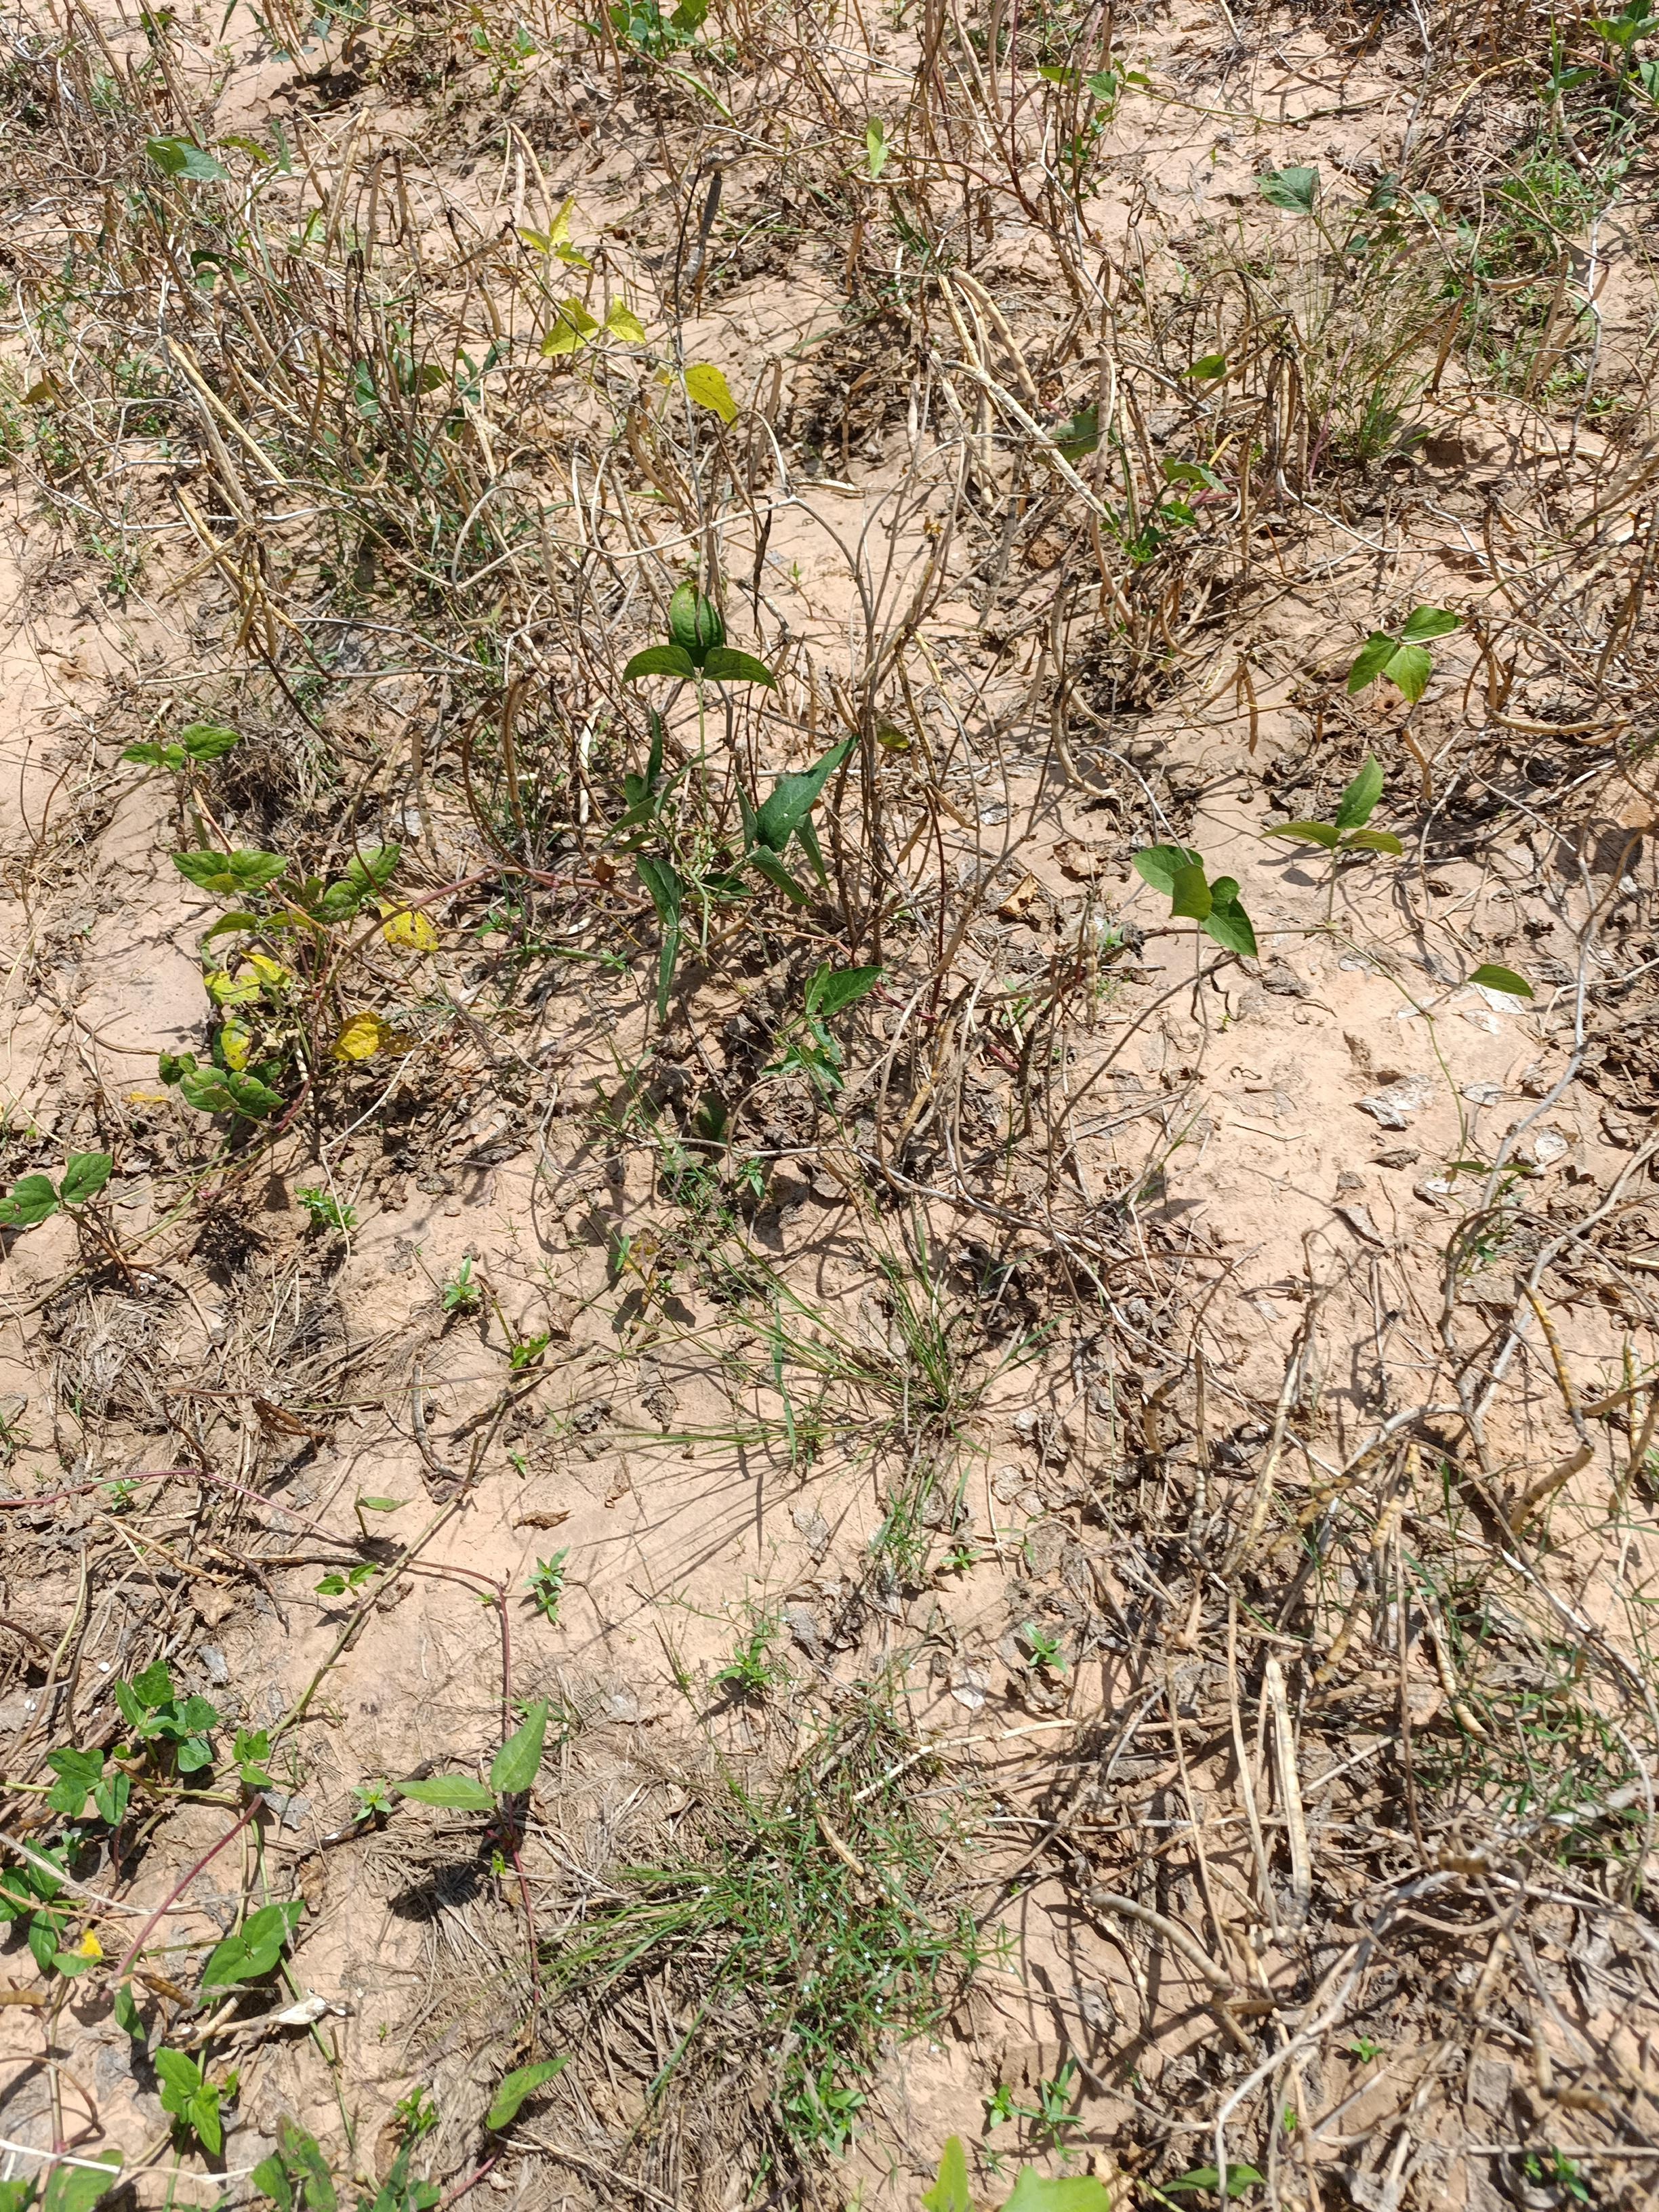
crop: cowpea
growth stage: maturity
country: Nigeria
